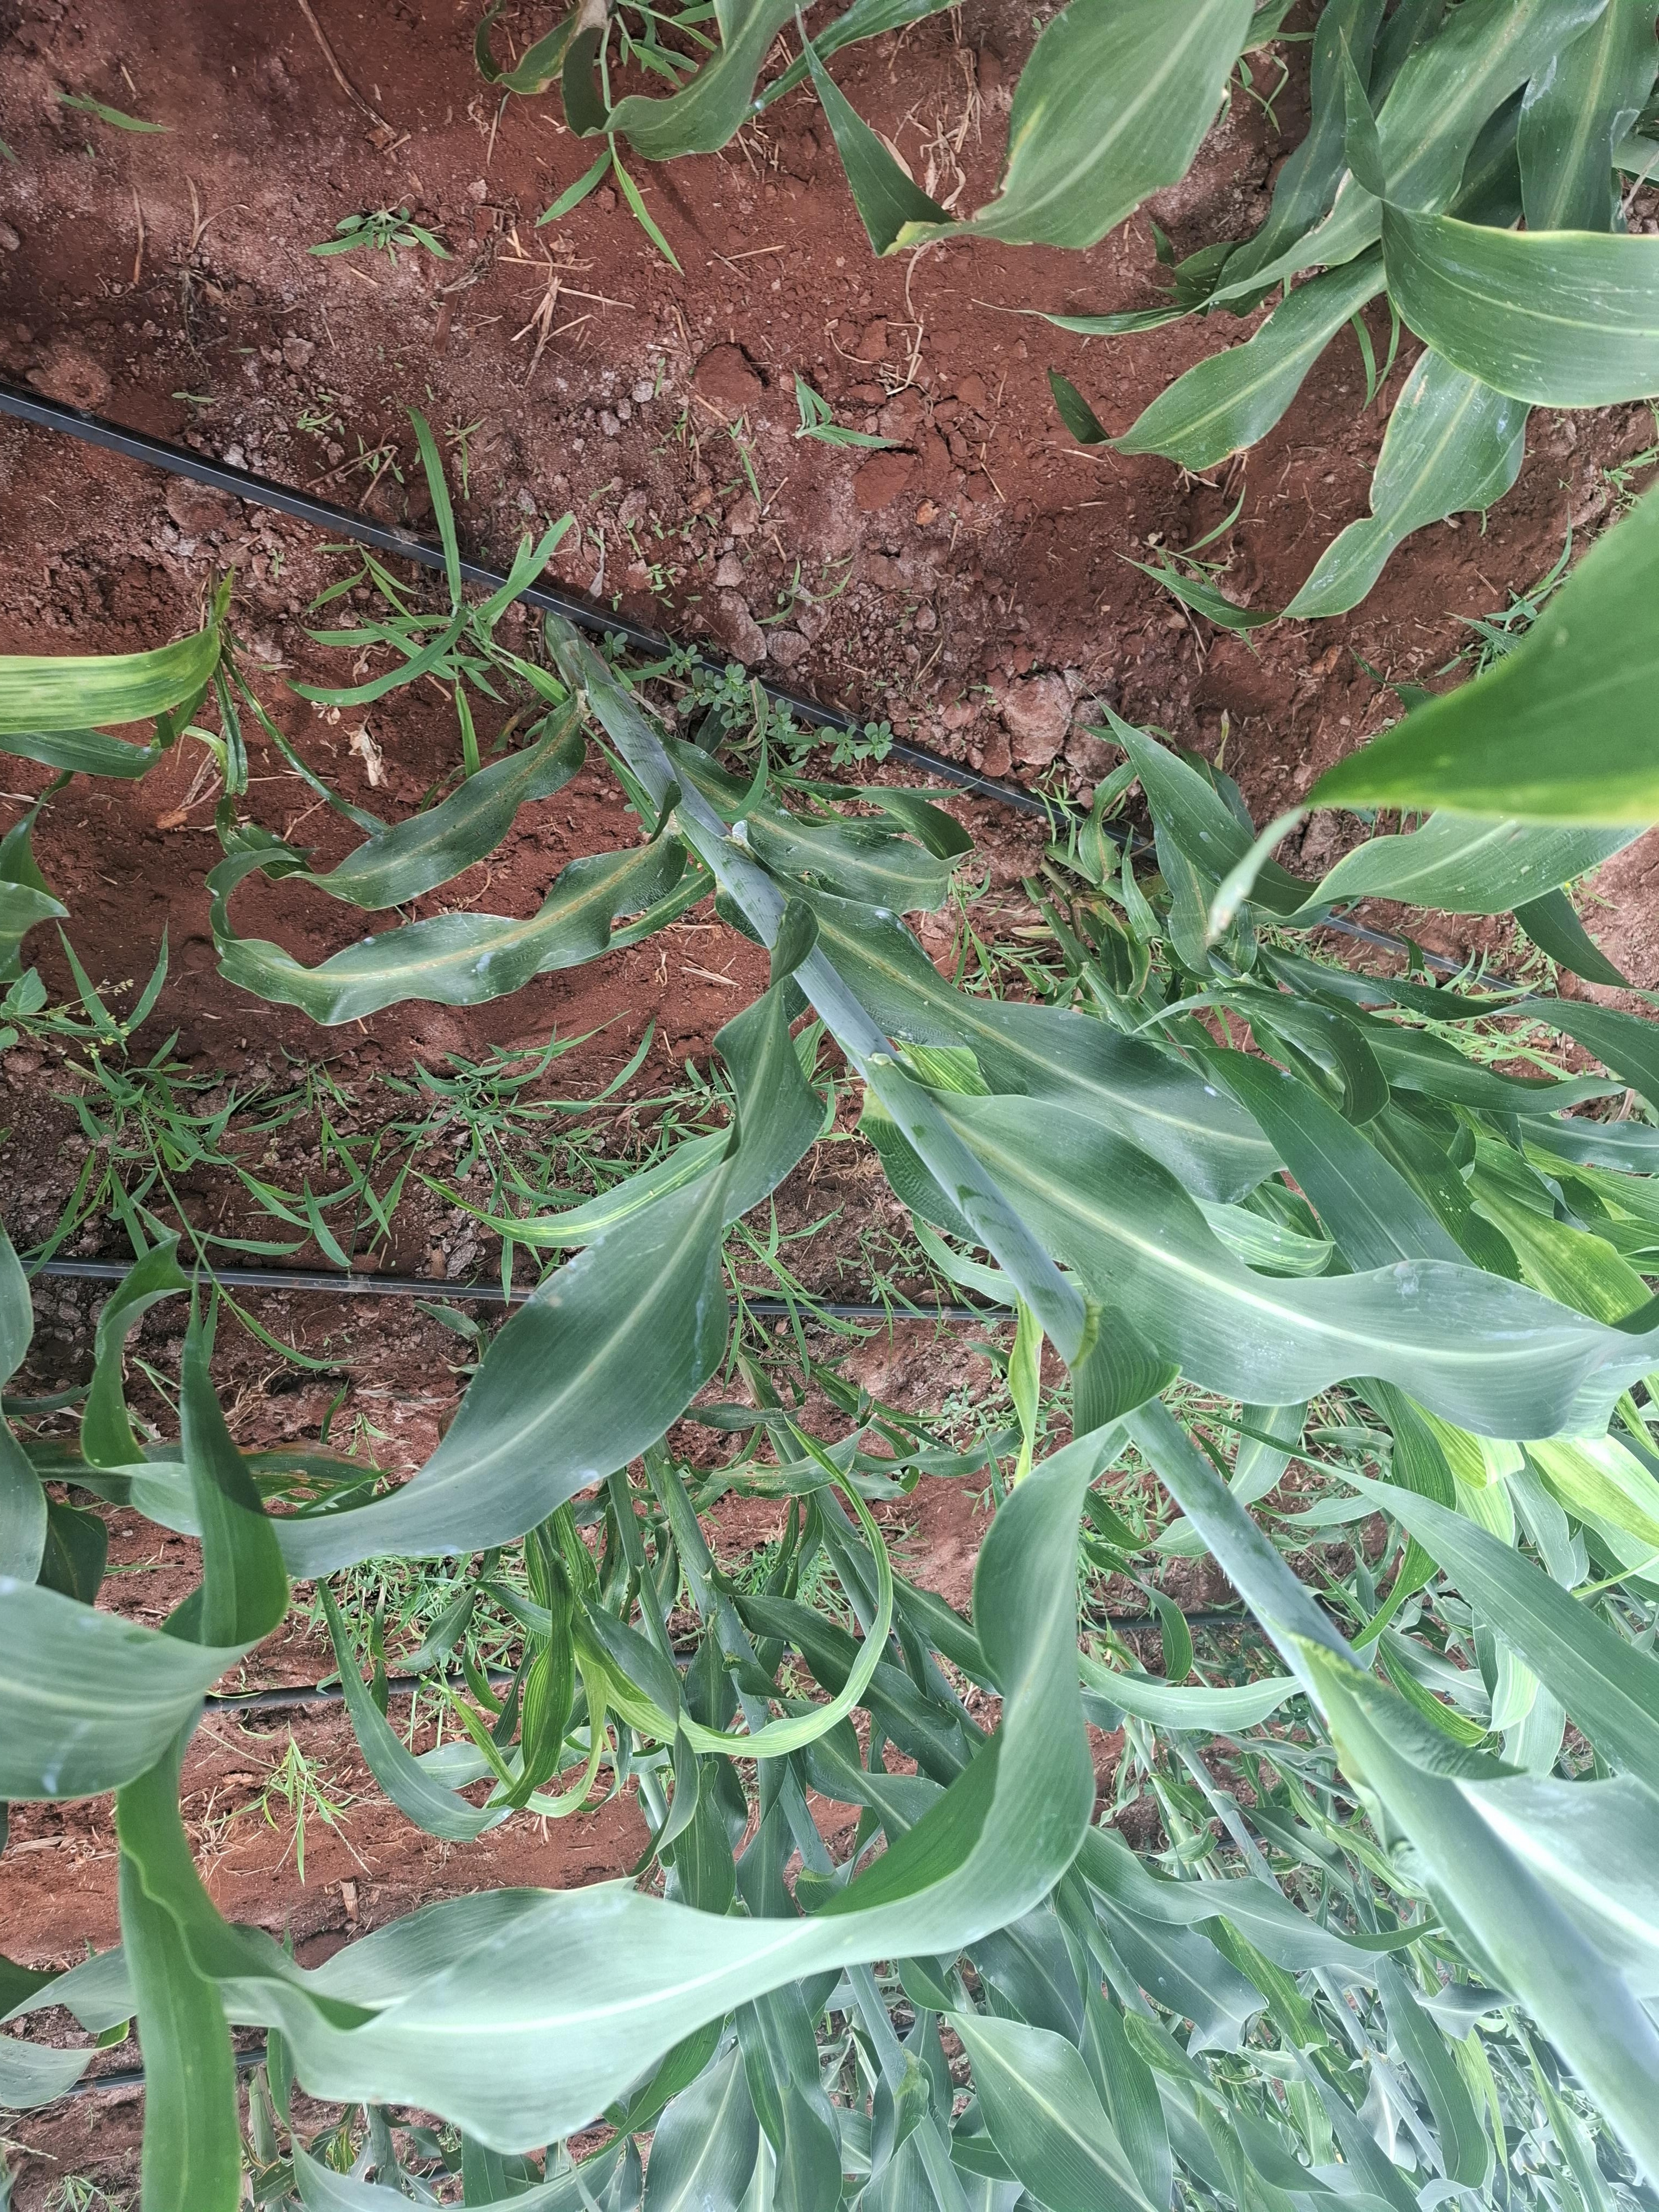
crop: sorghum
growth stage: flowering
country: Kenya
